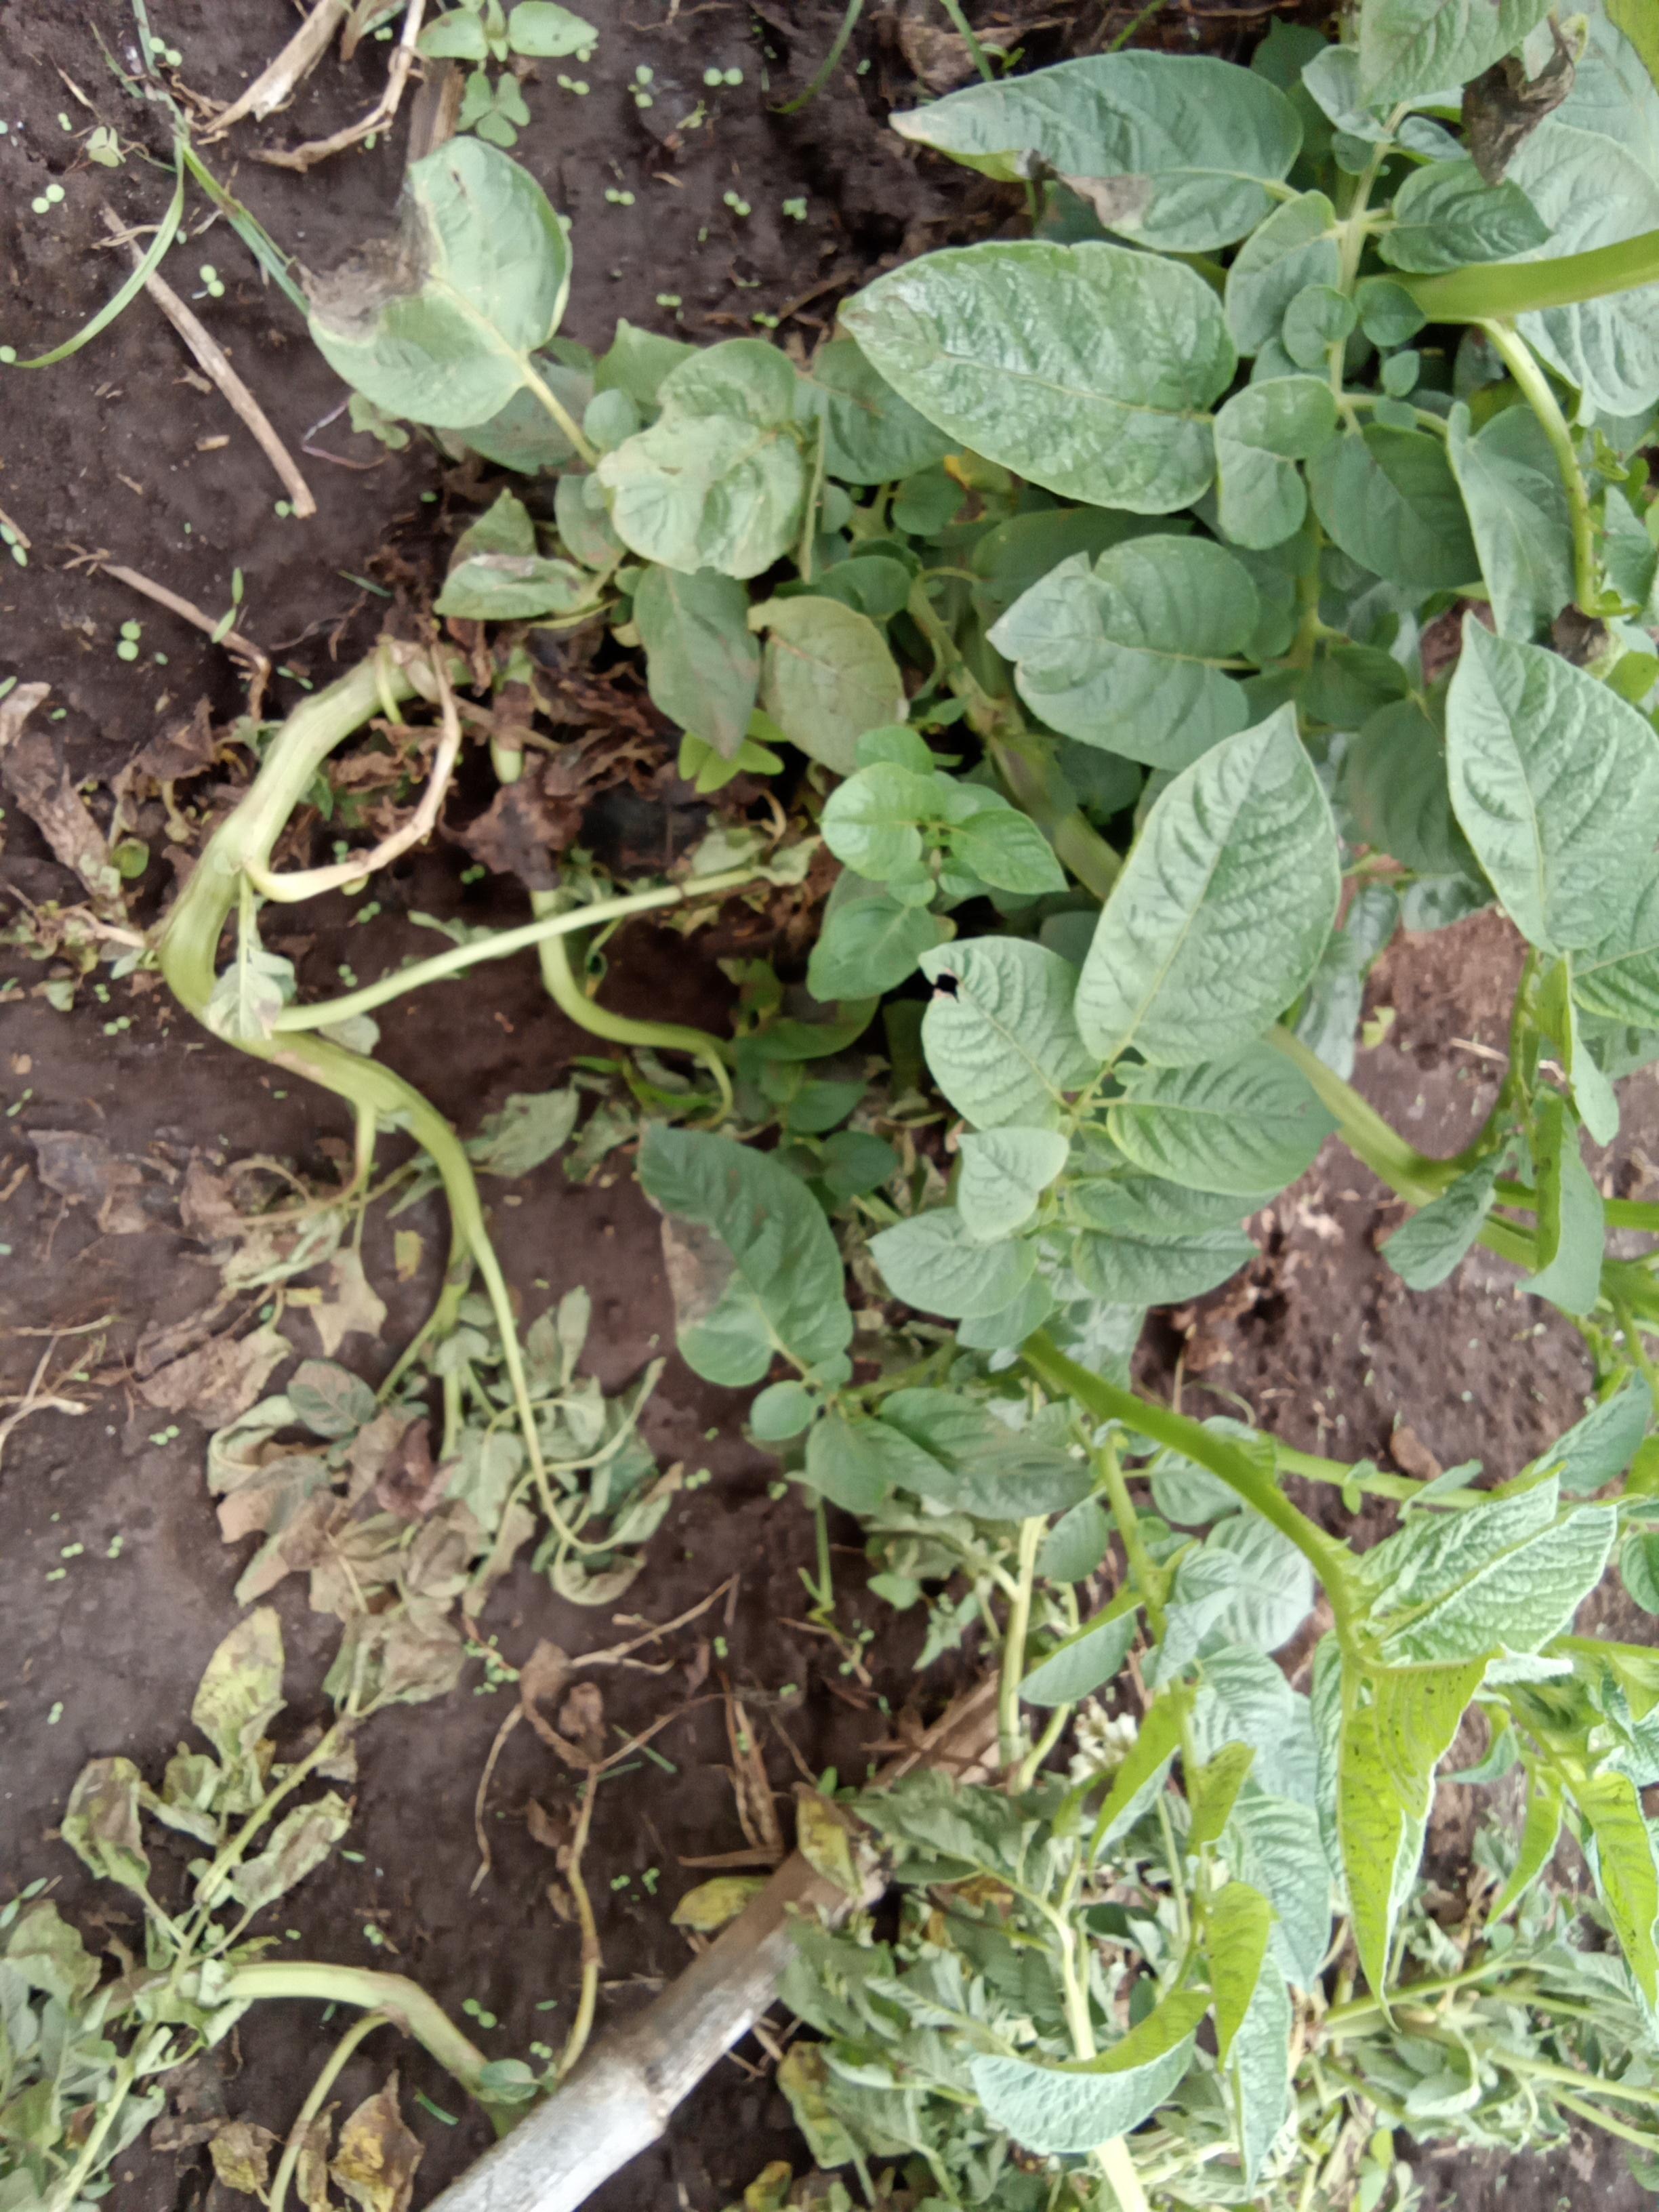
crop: potato
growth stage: flowering
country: Kenya
